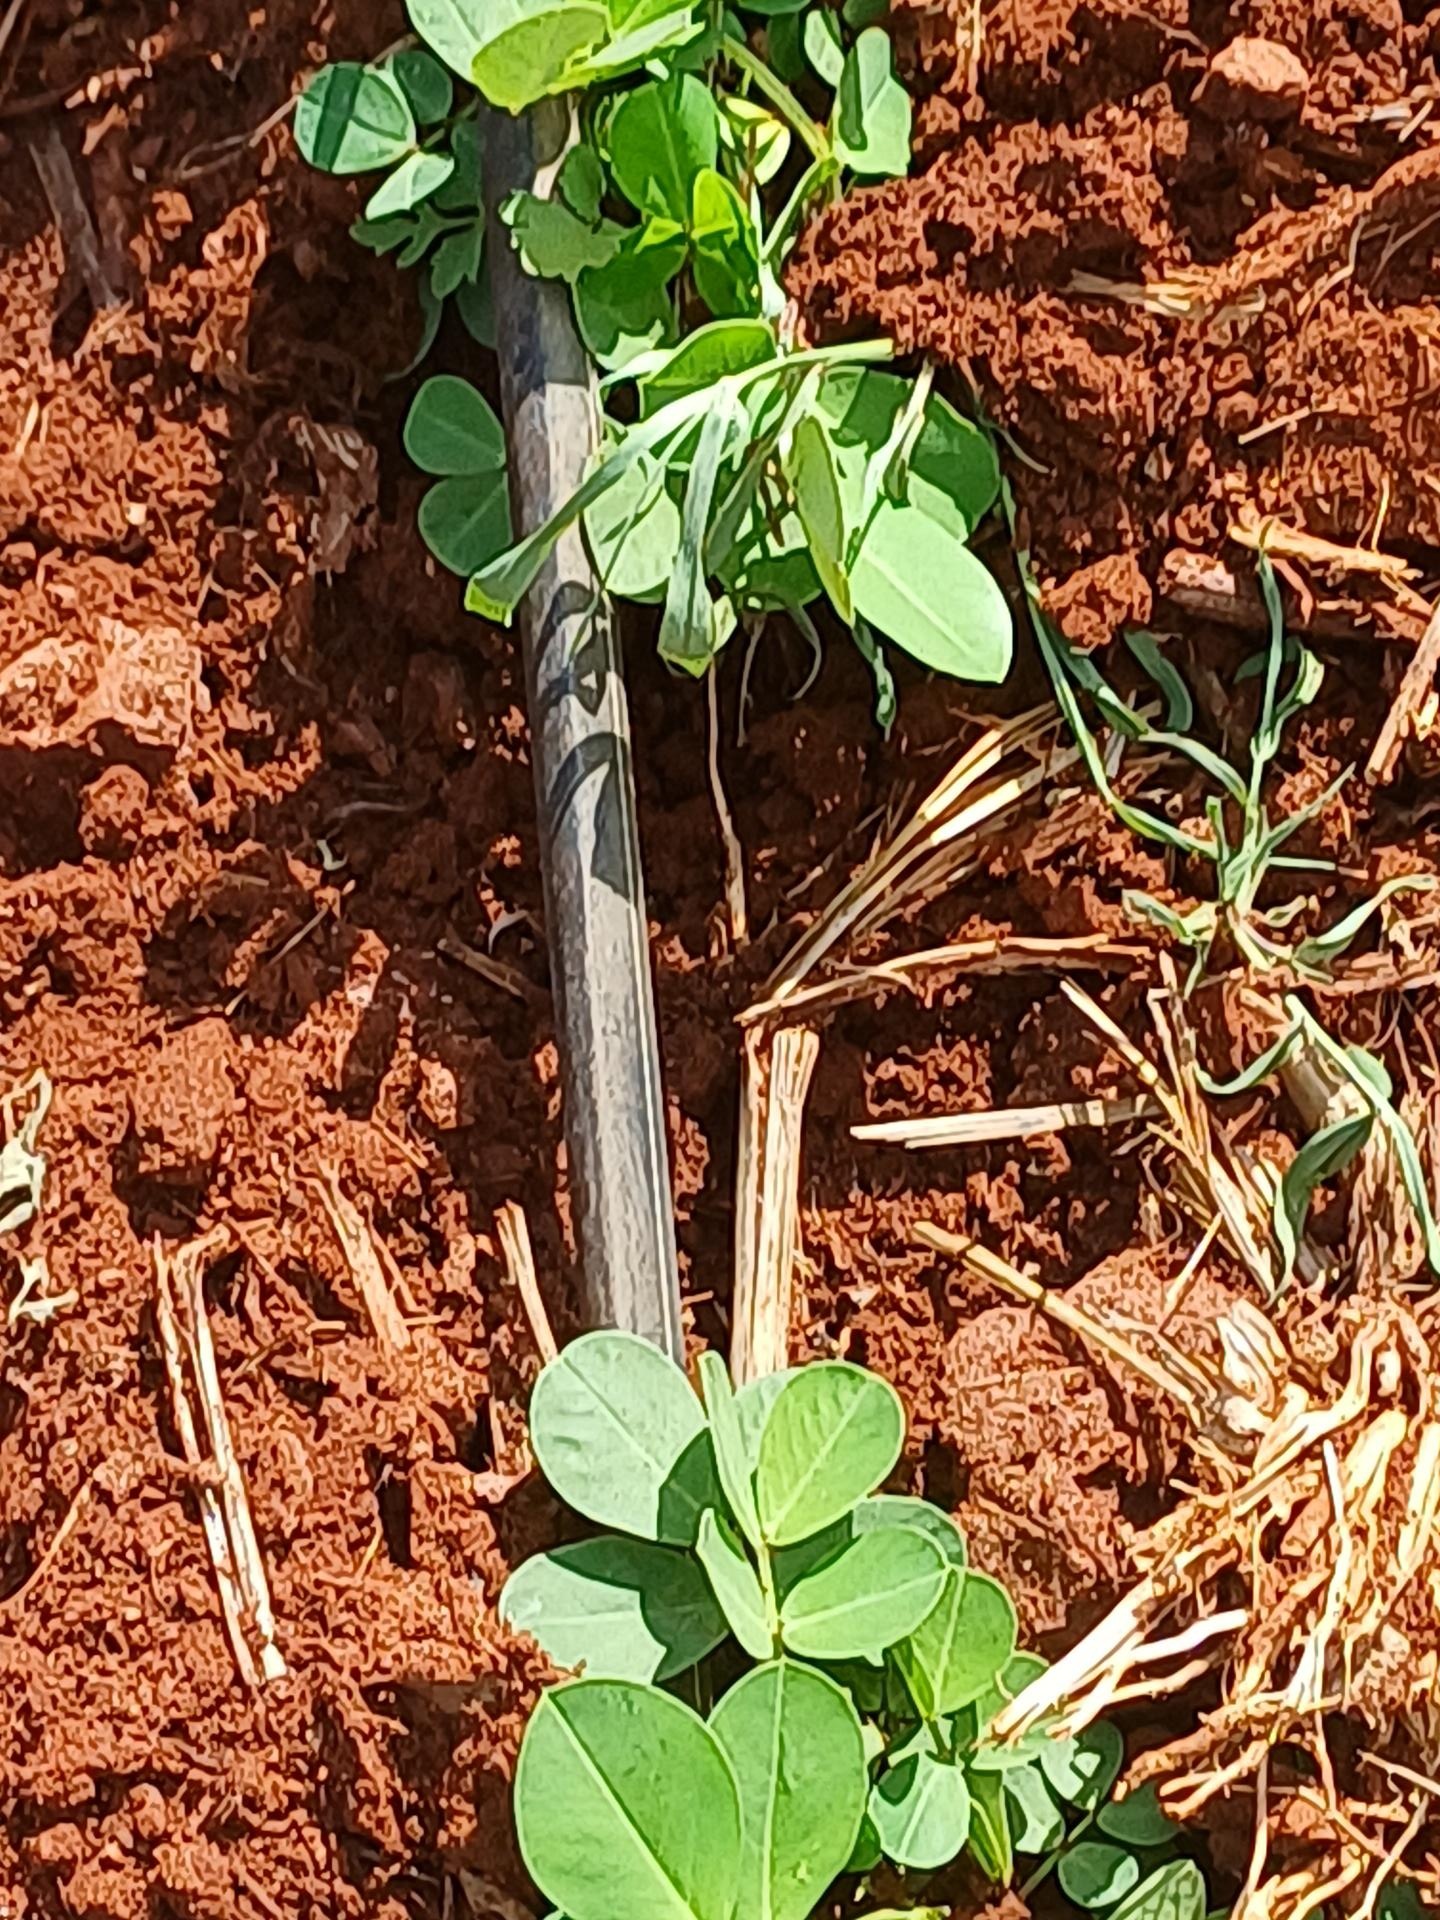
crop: groundnut
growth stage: vegetative
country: Kenya
